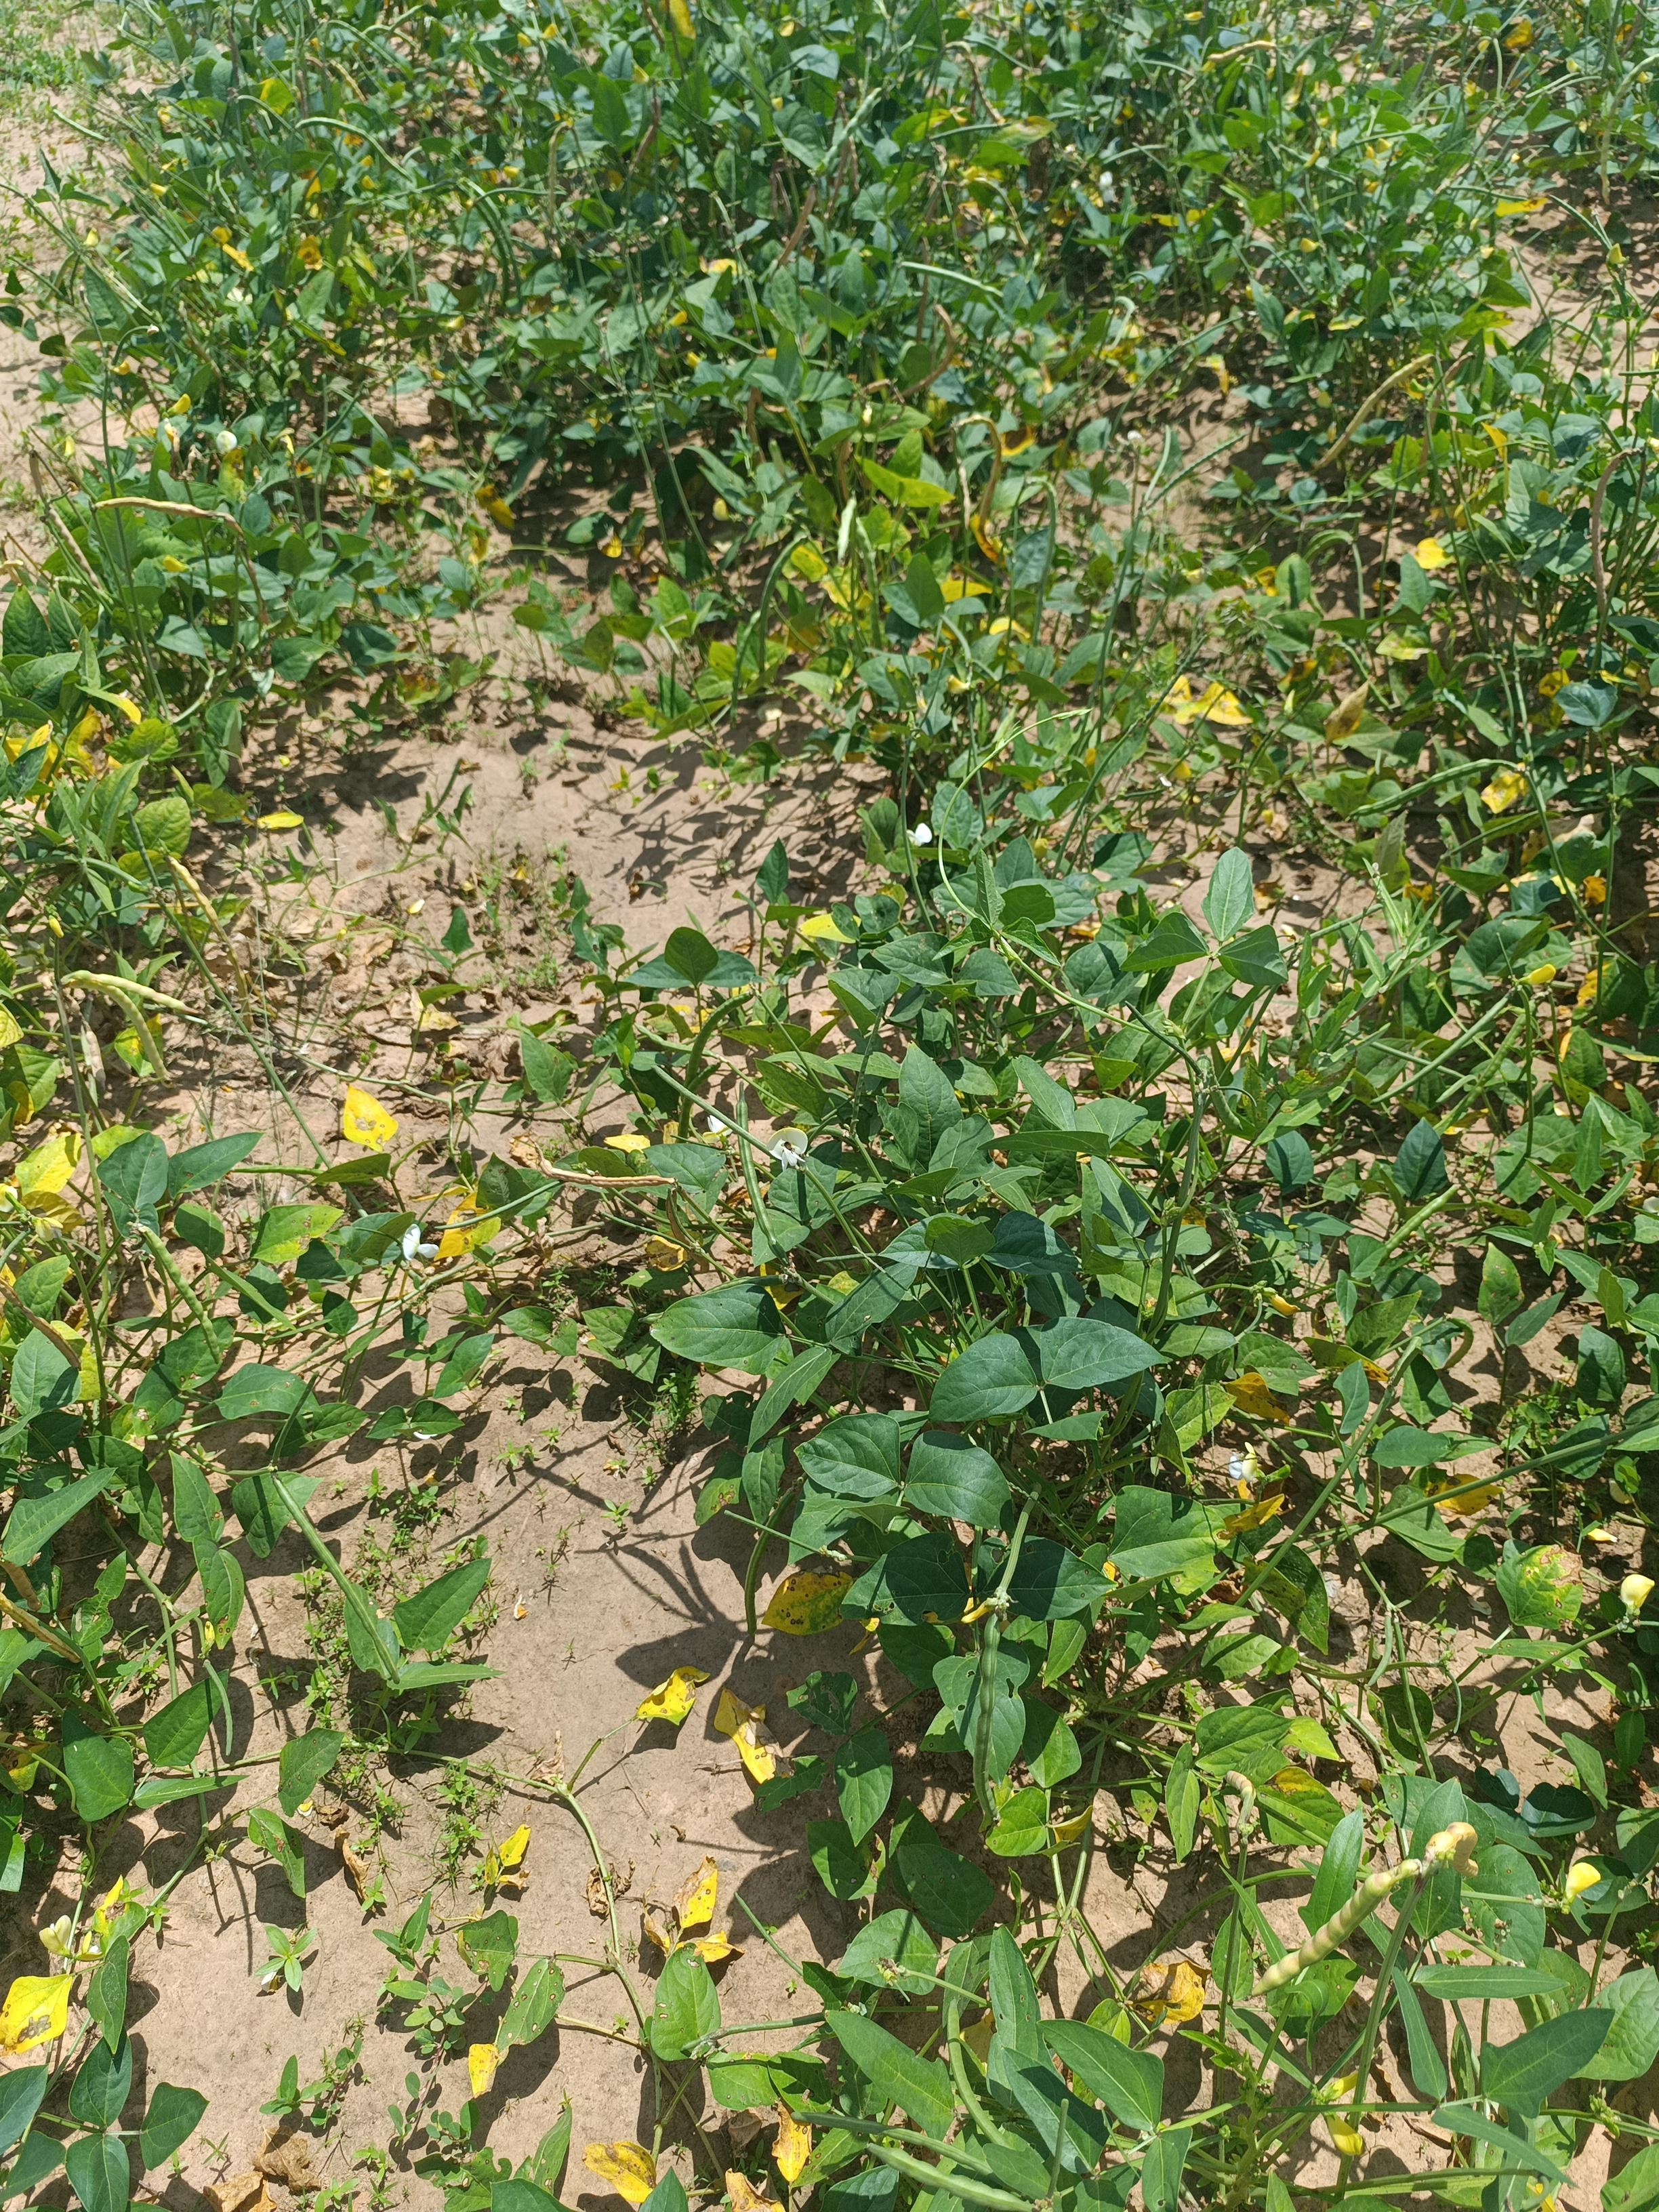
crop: cowpea
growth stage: maturity
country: Nigeria
